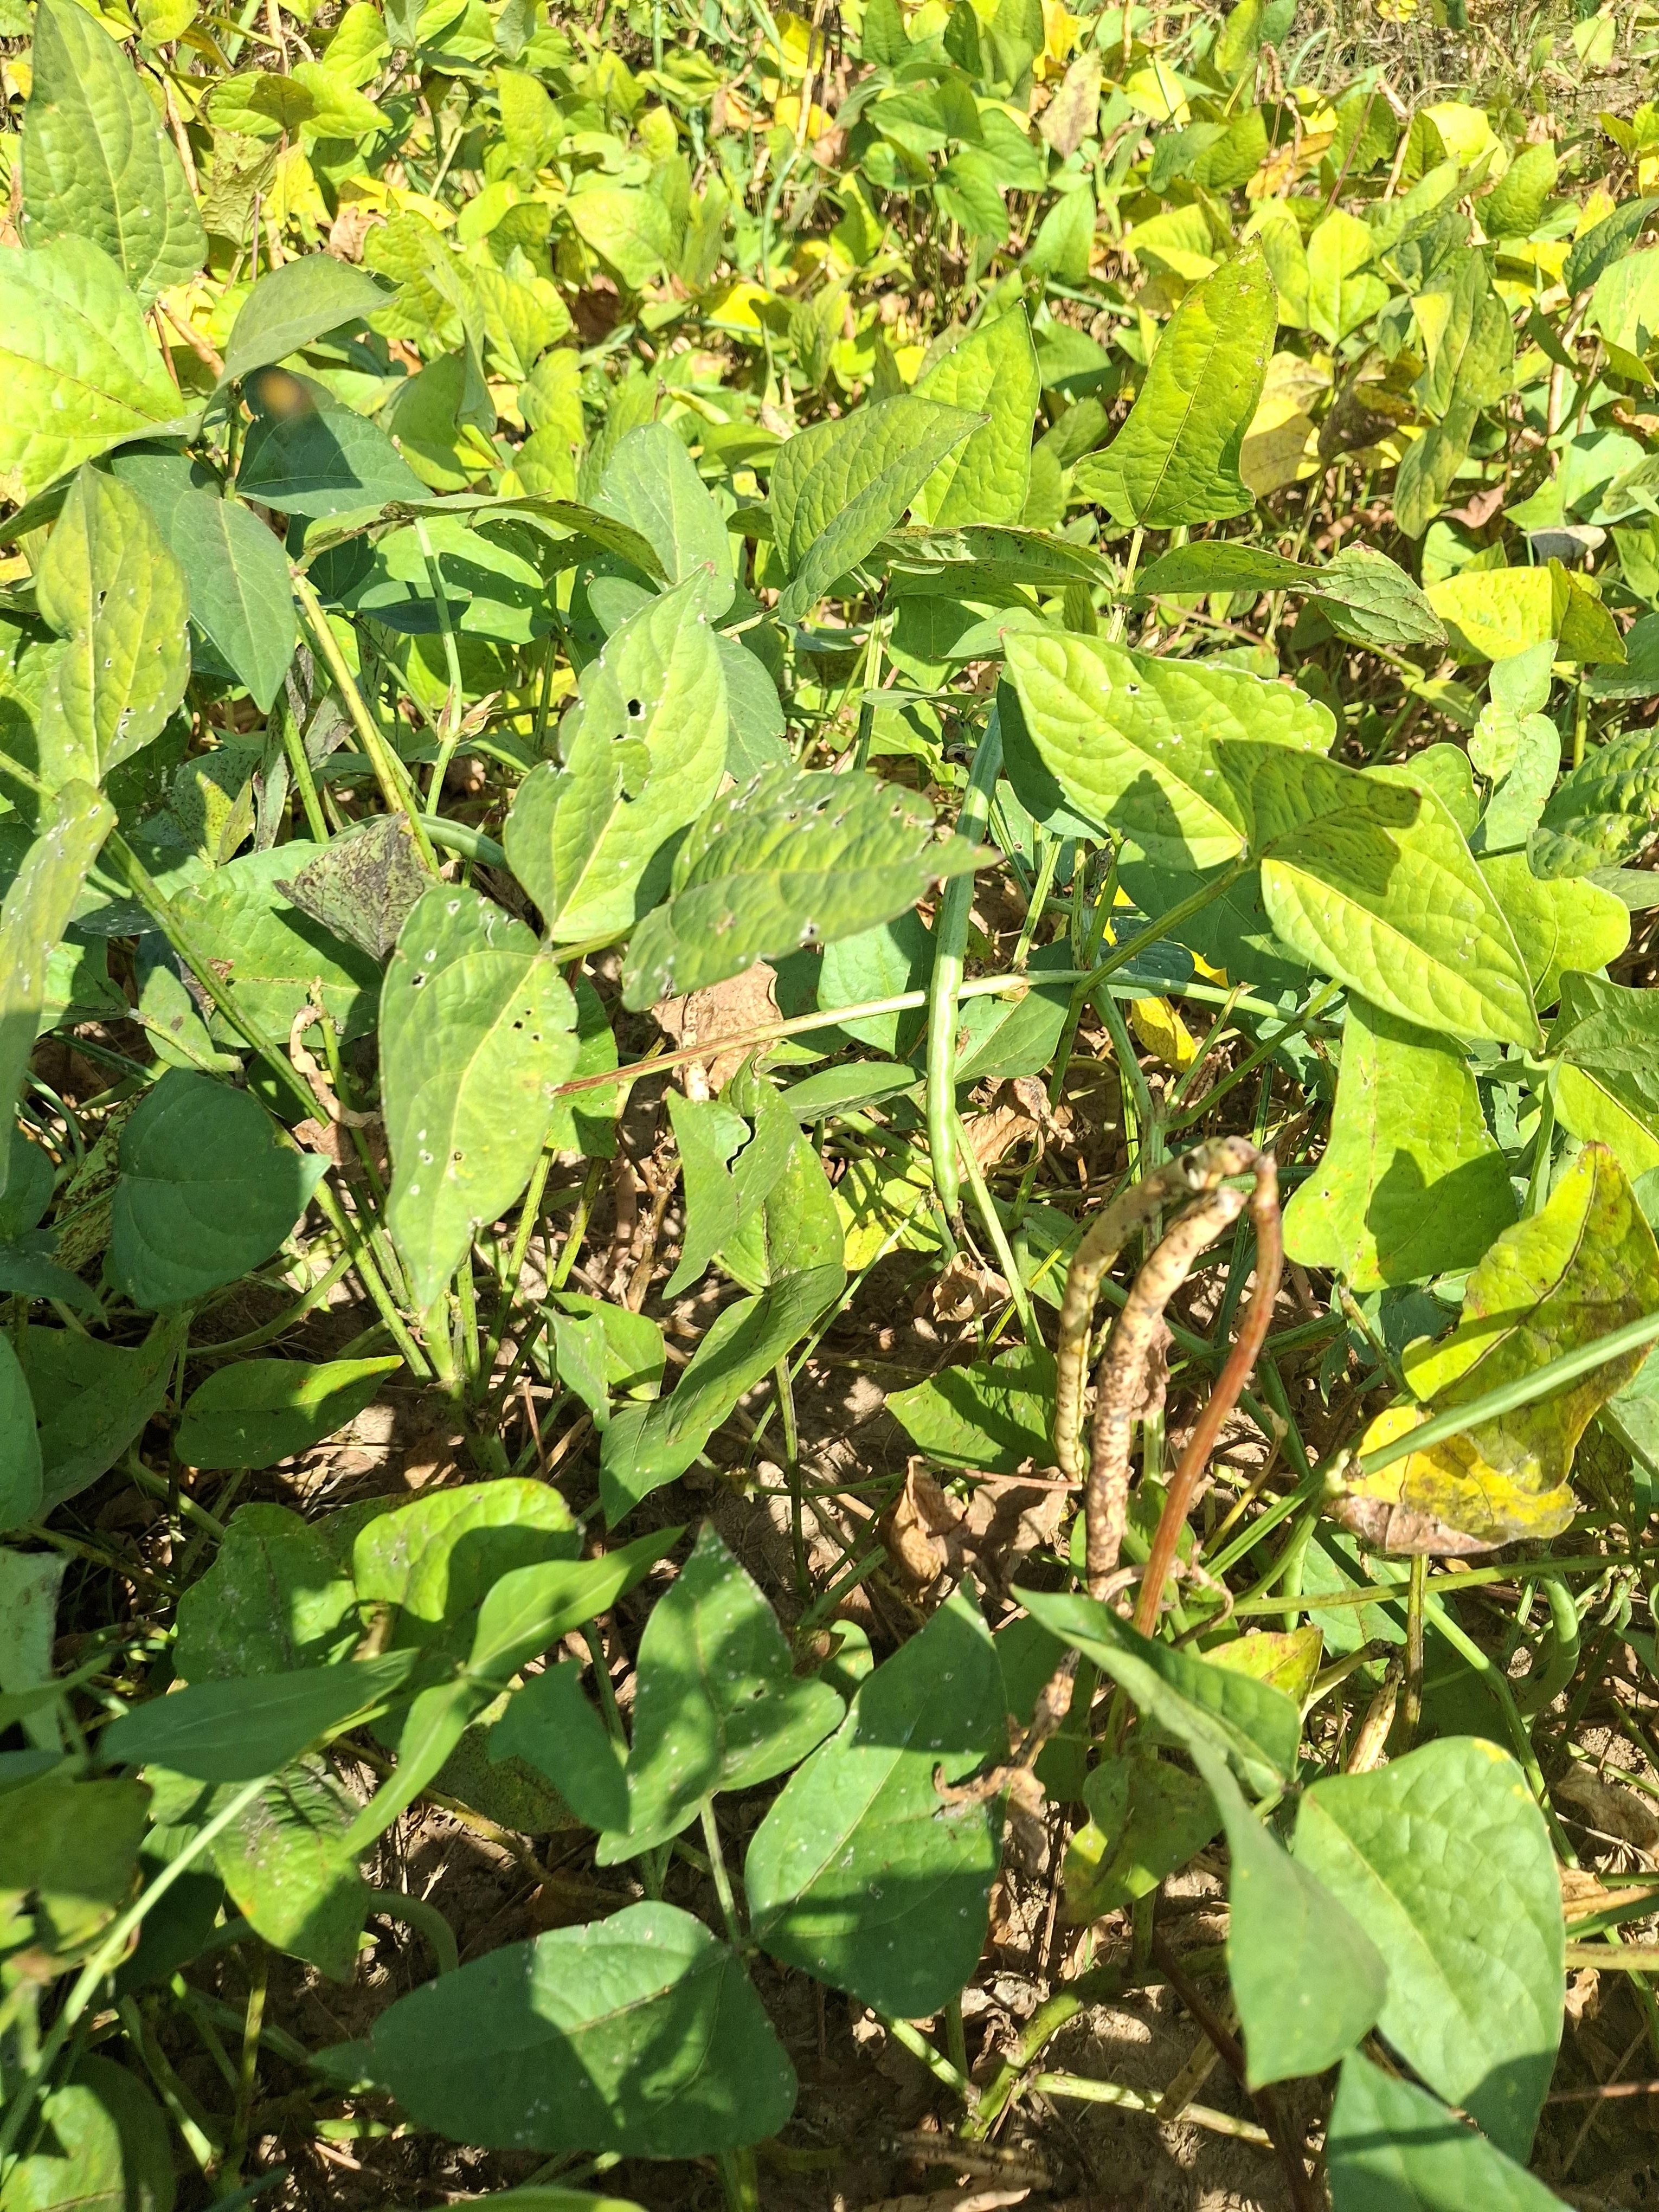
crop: cowpea
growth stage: maturity
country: Nigeria
